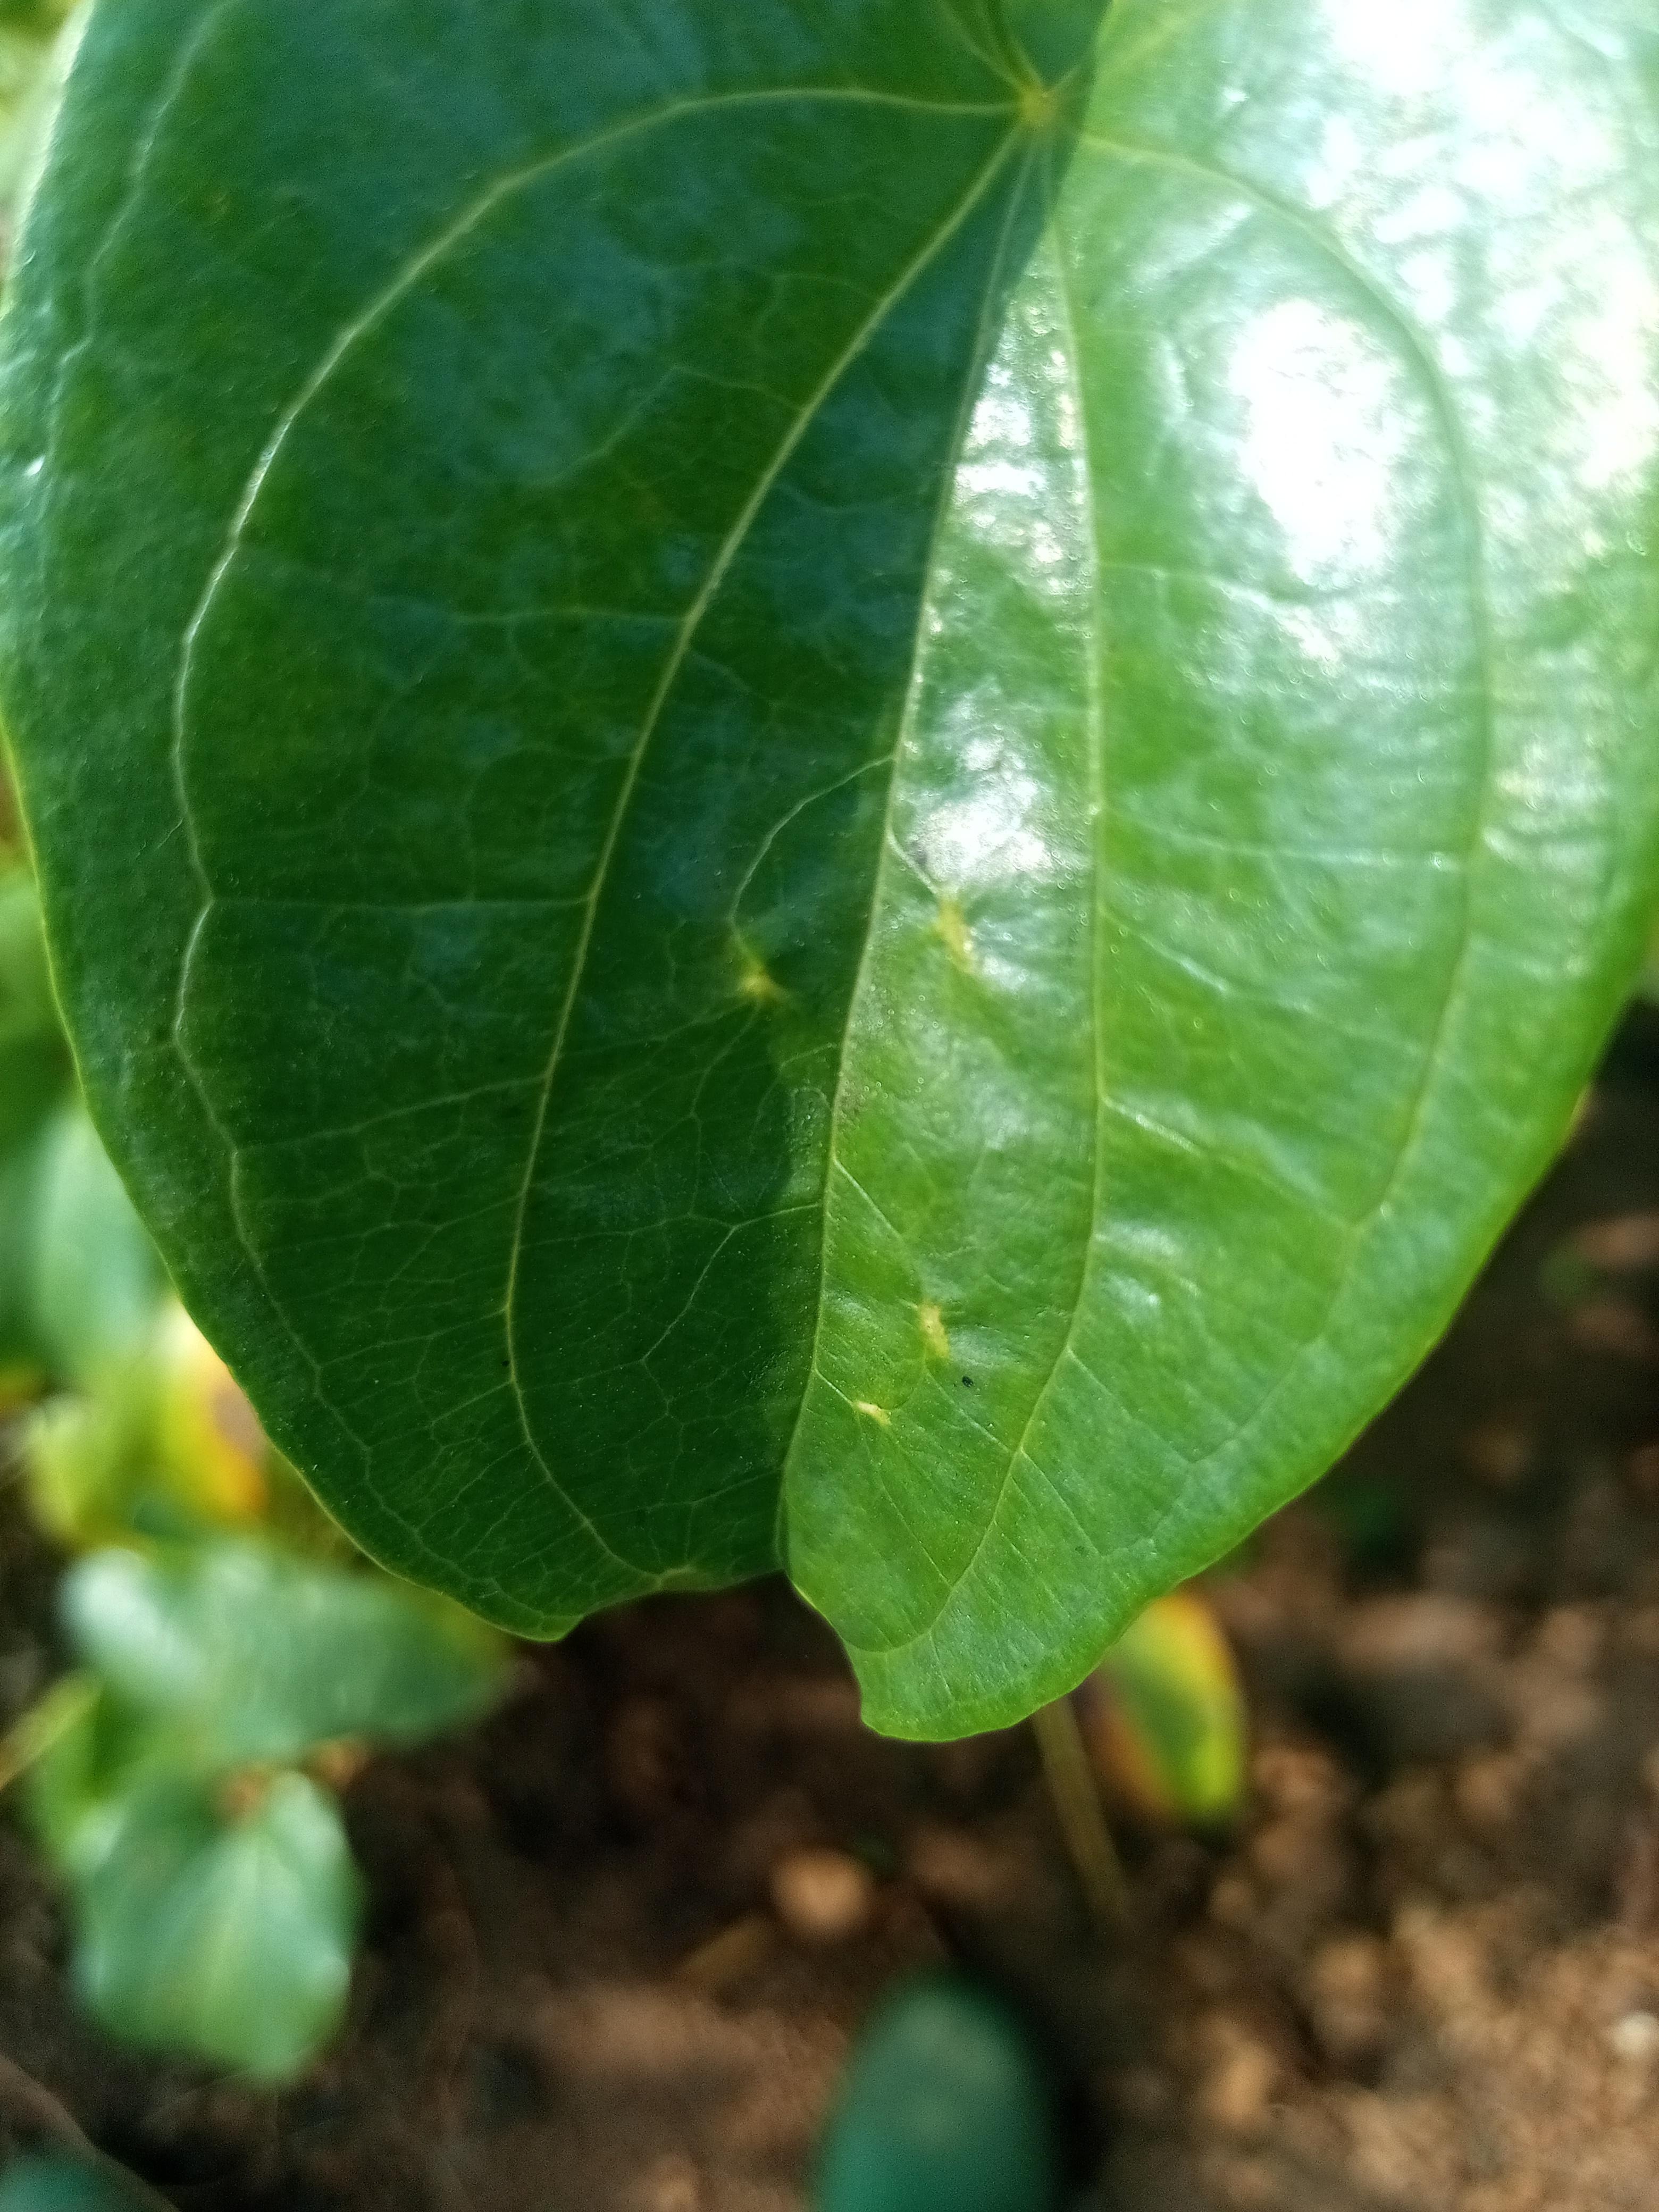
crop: yam
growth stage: maturity
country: Nigeria
